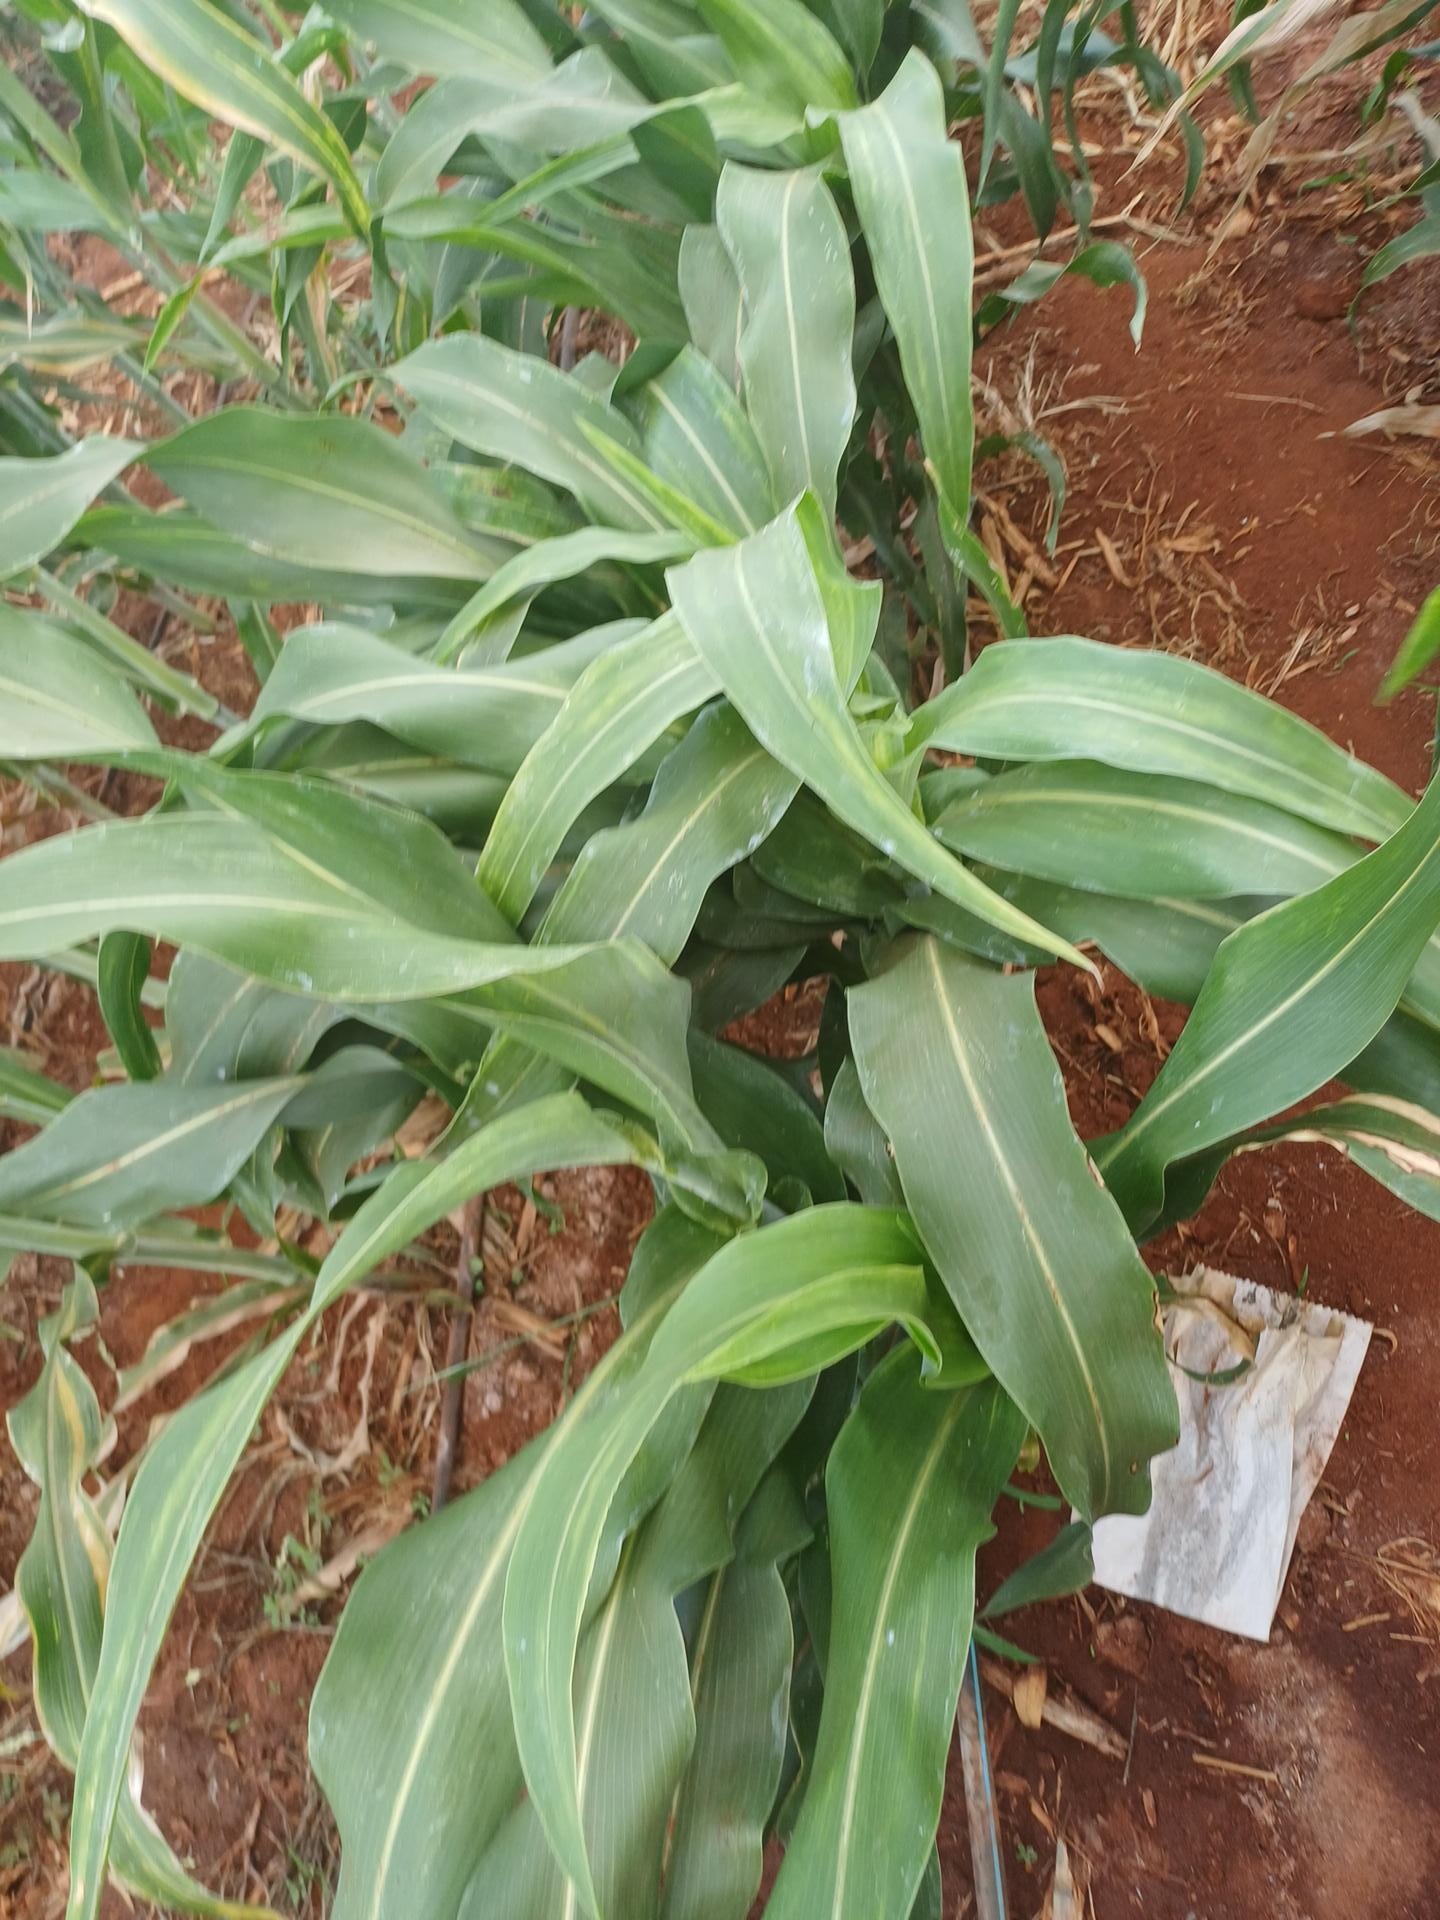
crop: sorghum
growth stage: vegetative
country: Kenya
